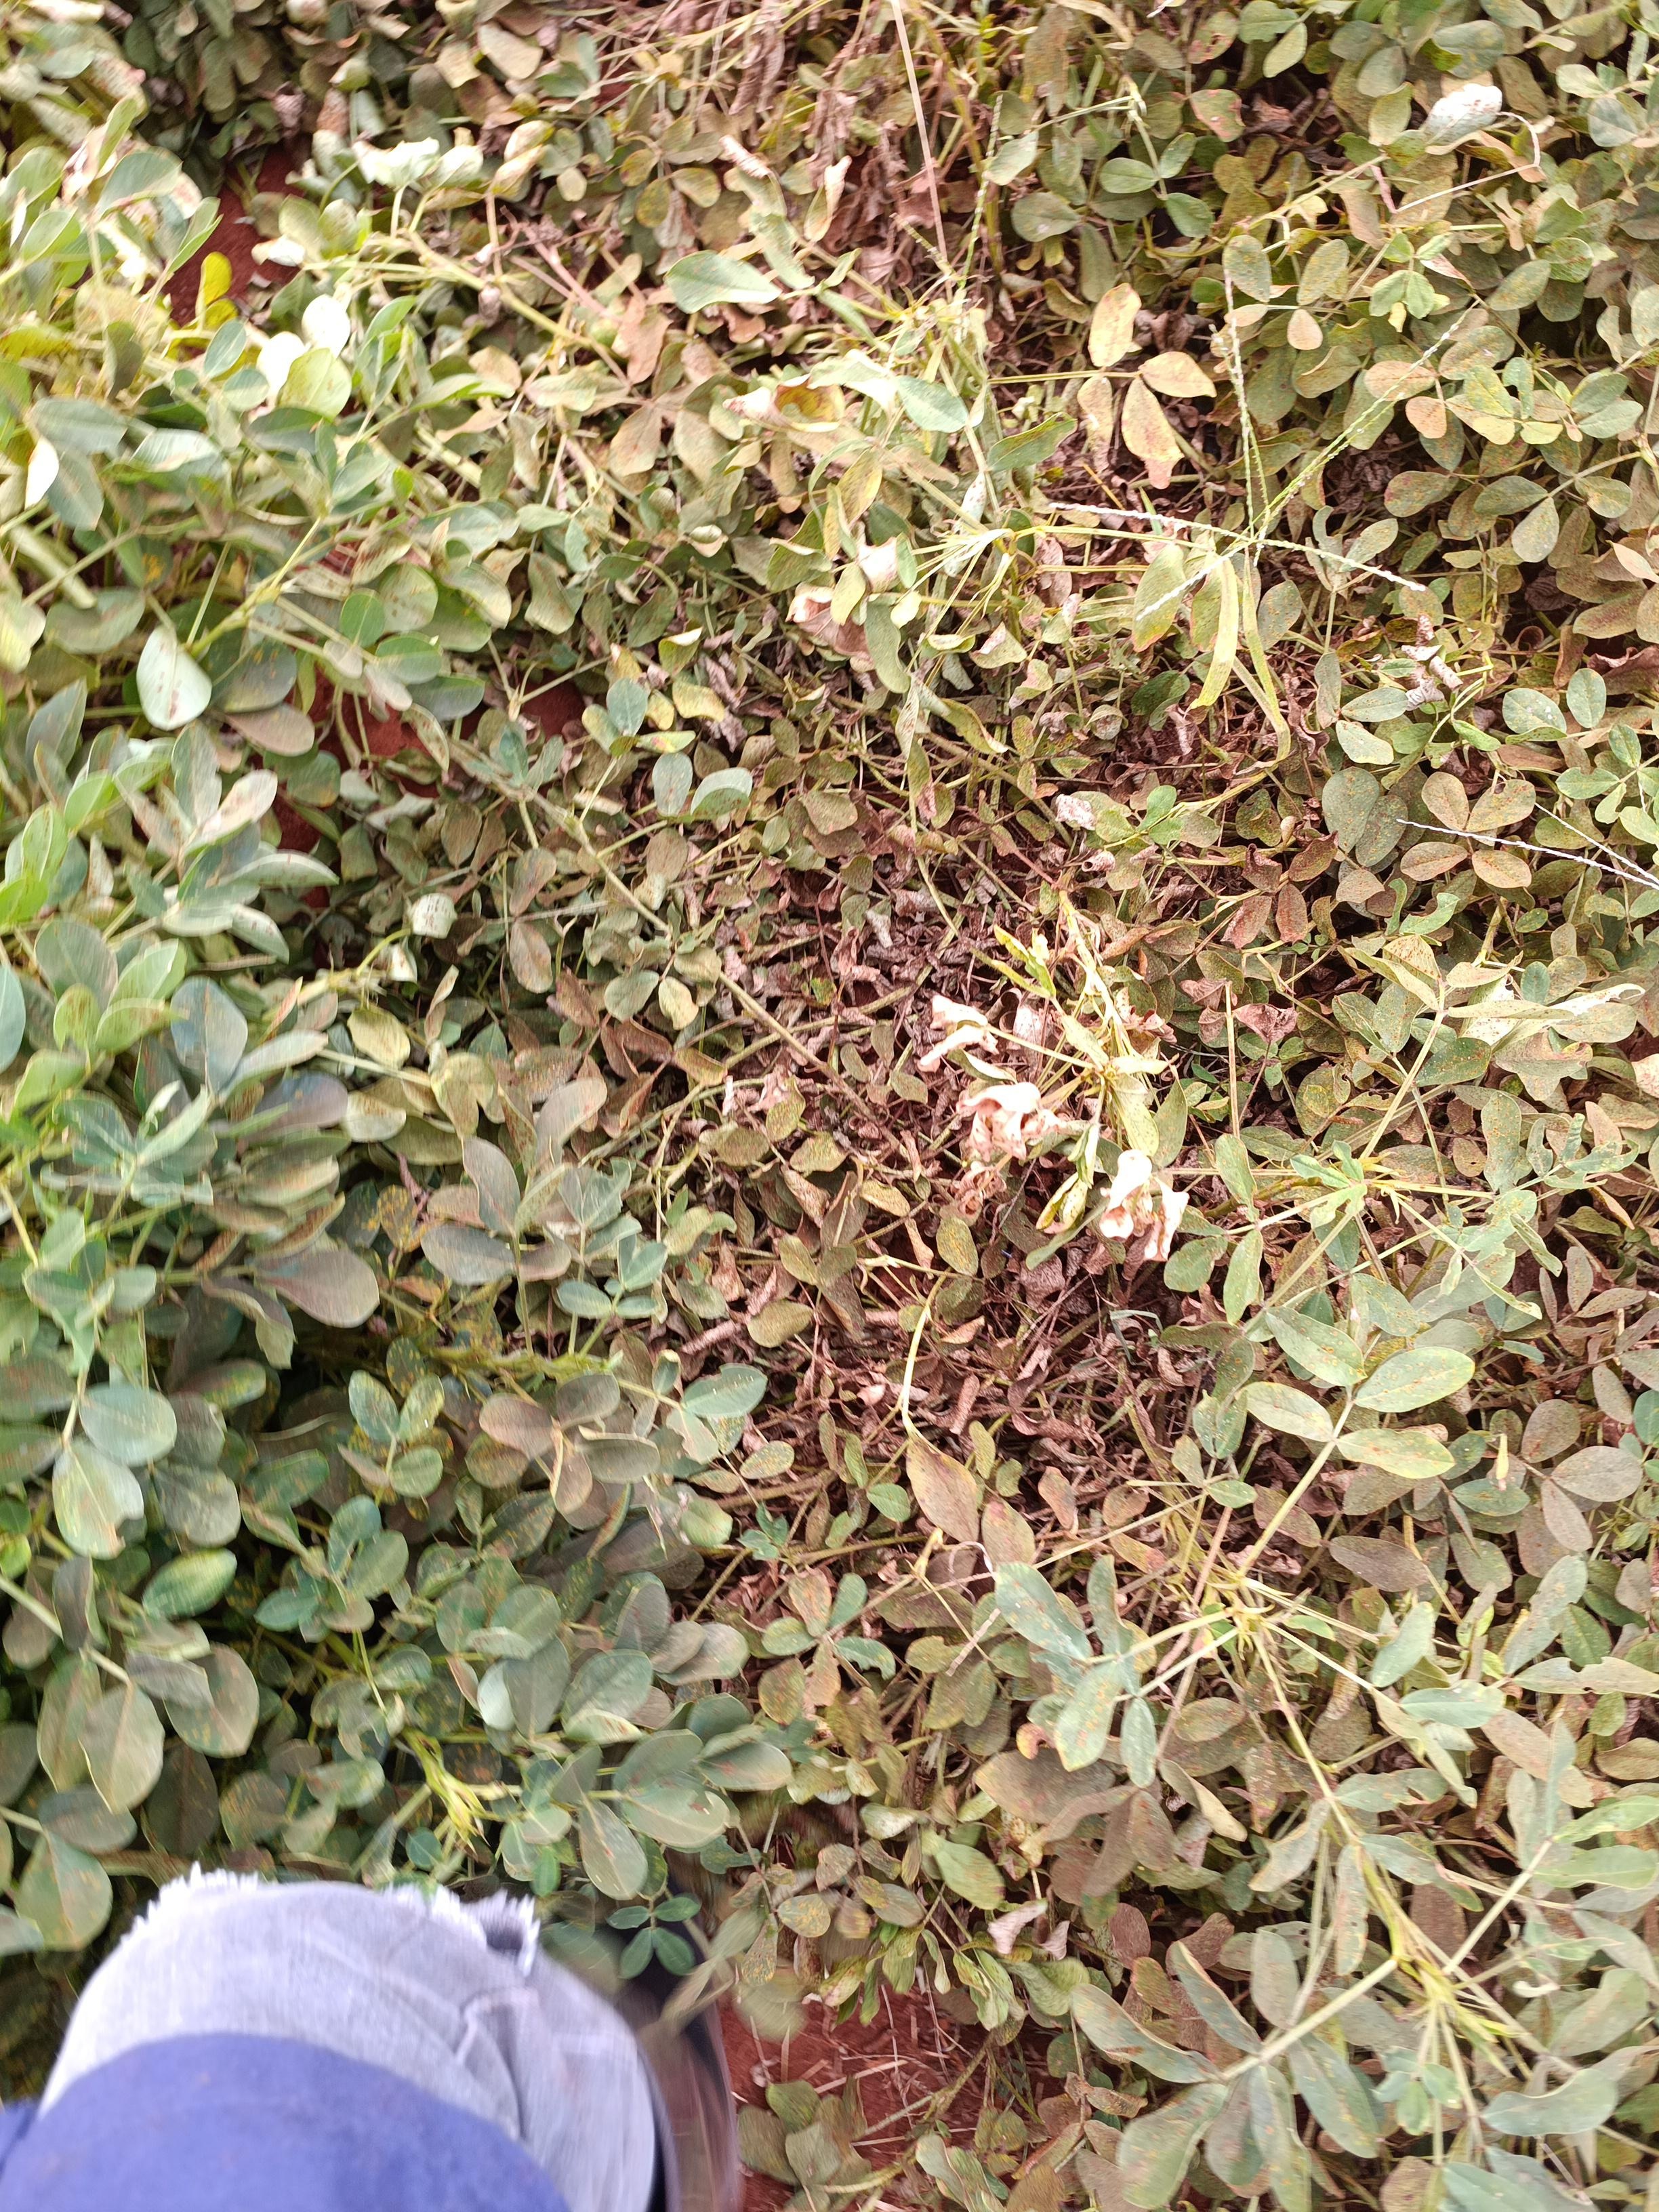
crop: groundnut
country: Kenya
